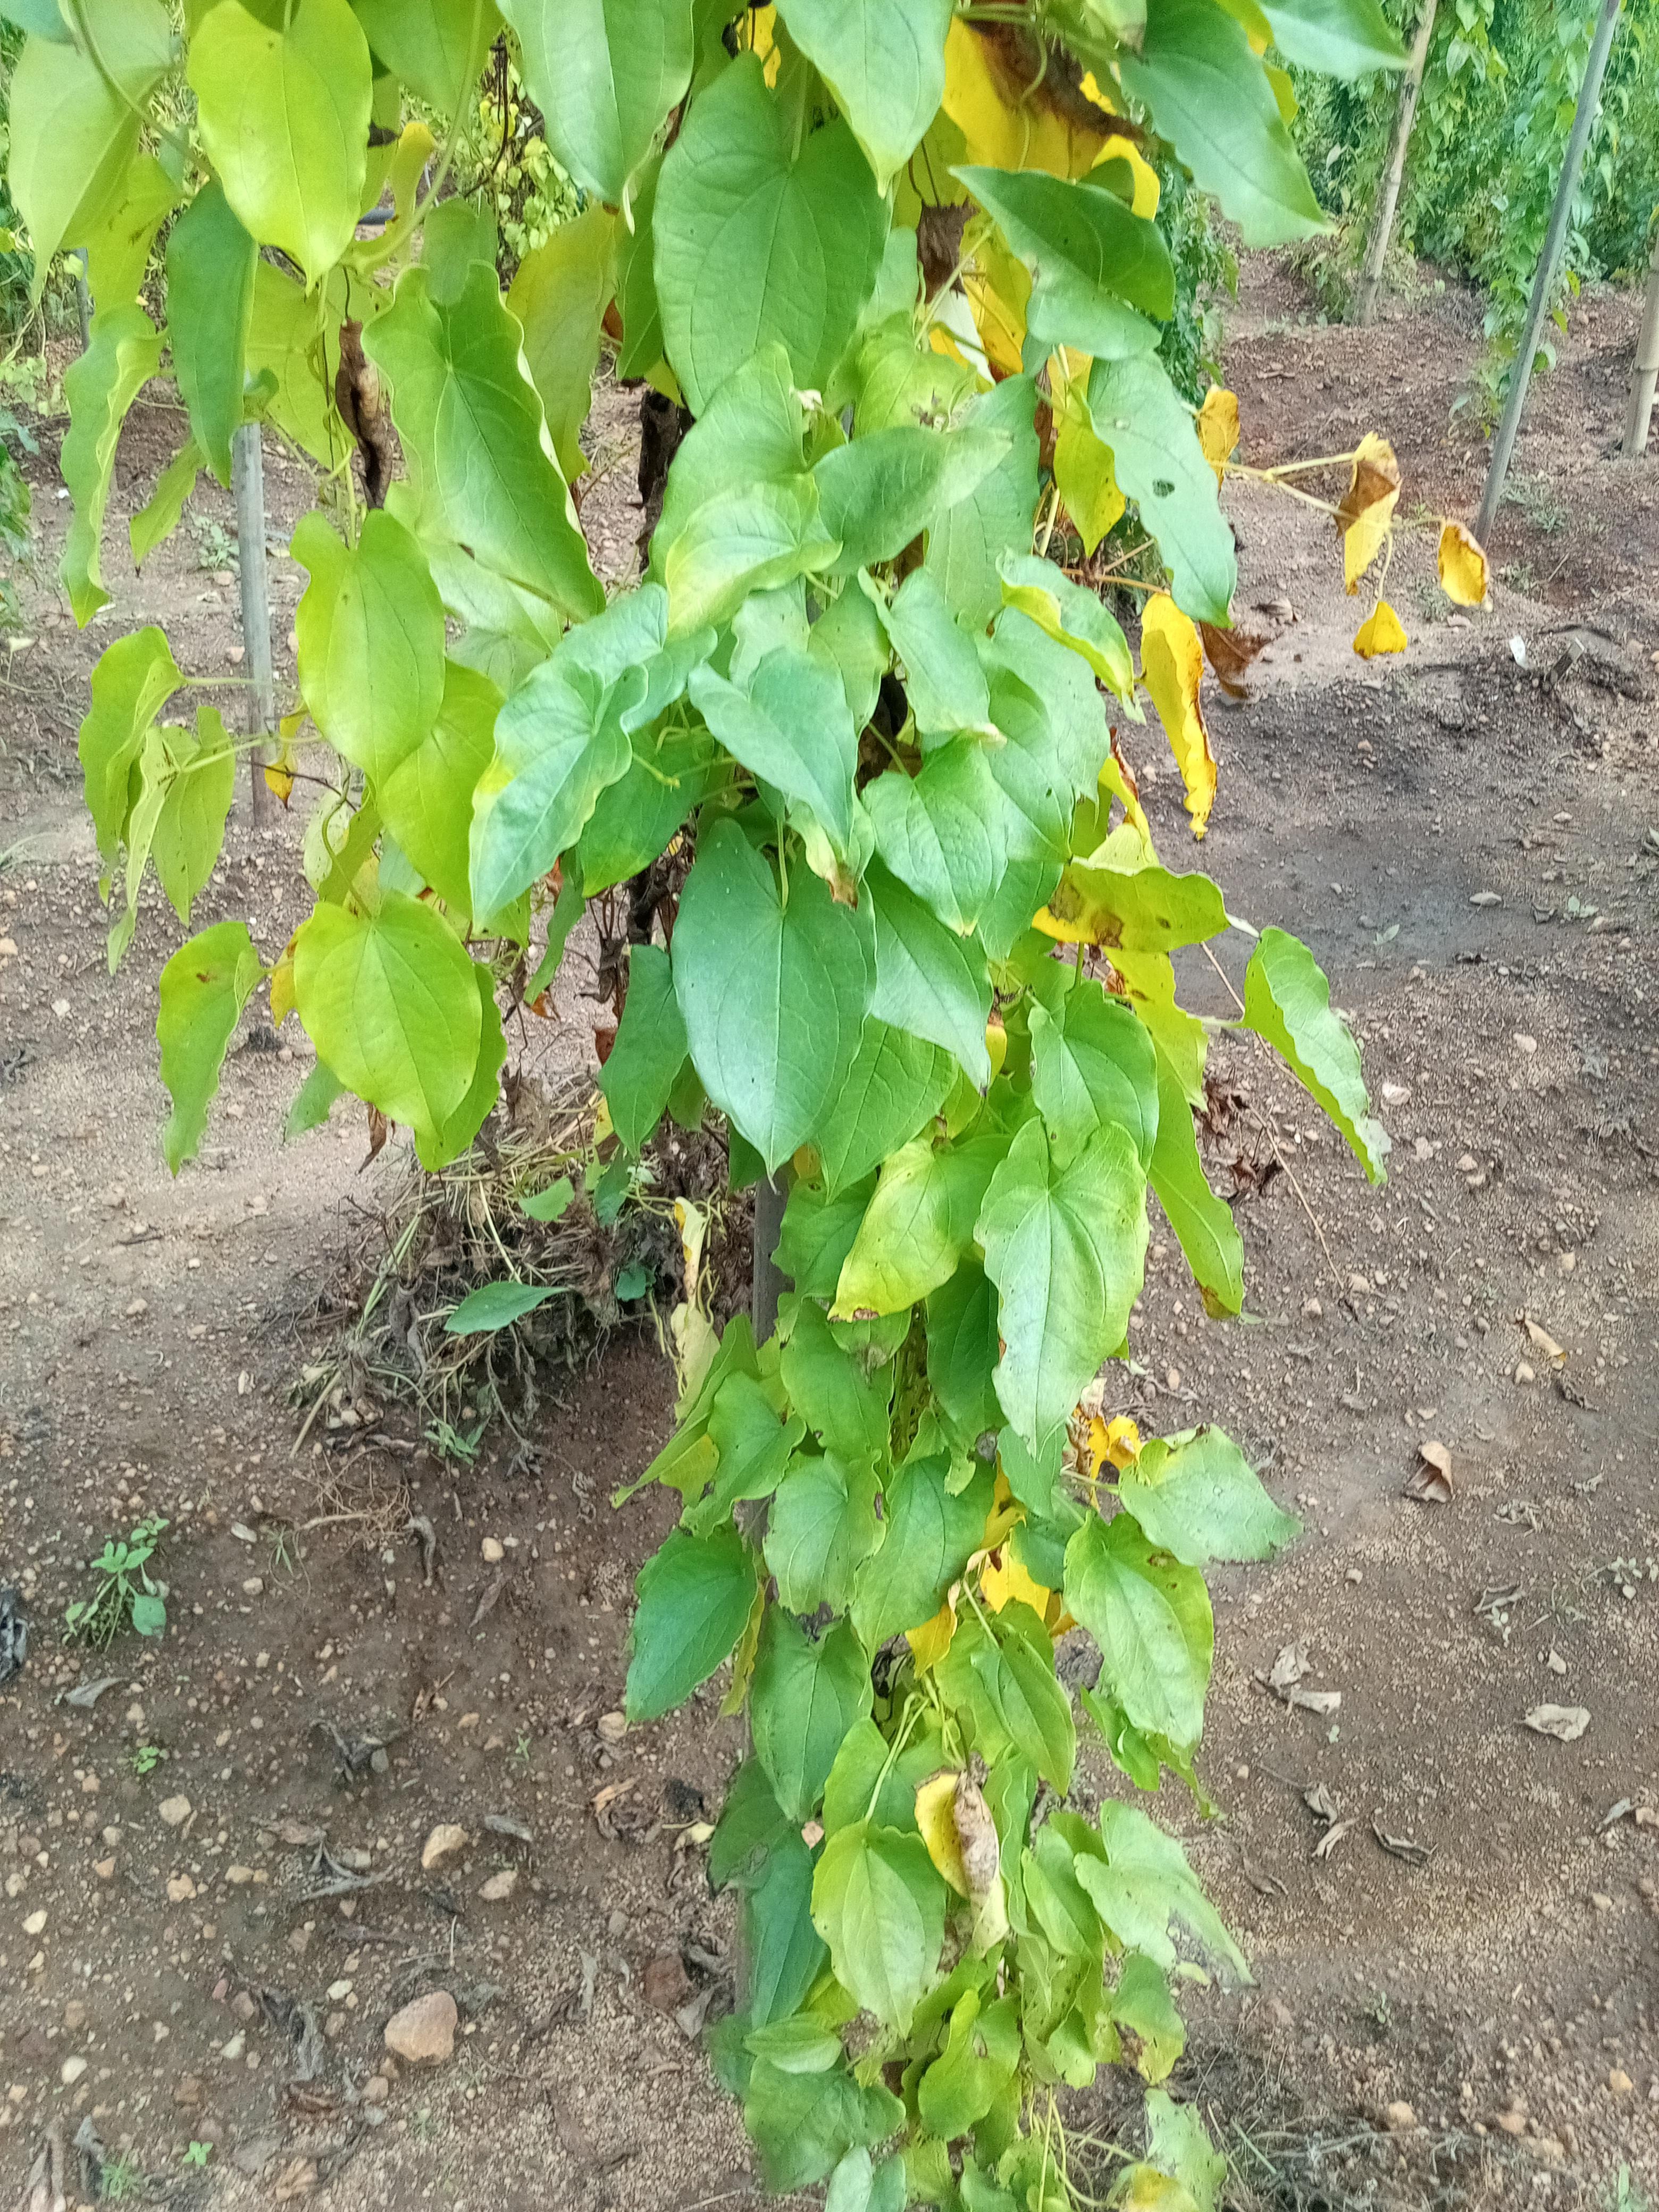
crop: yam
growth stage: maturity
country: Nigeria
